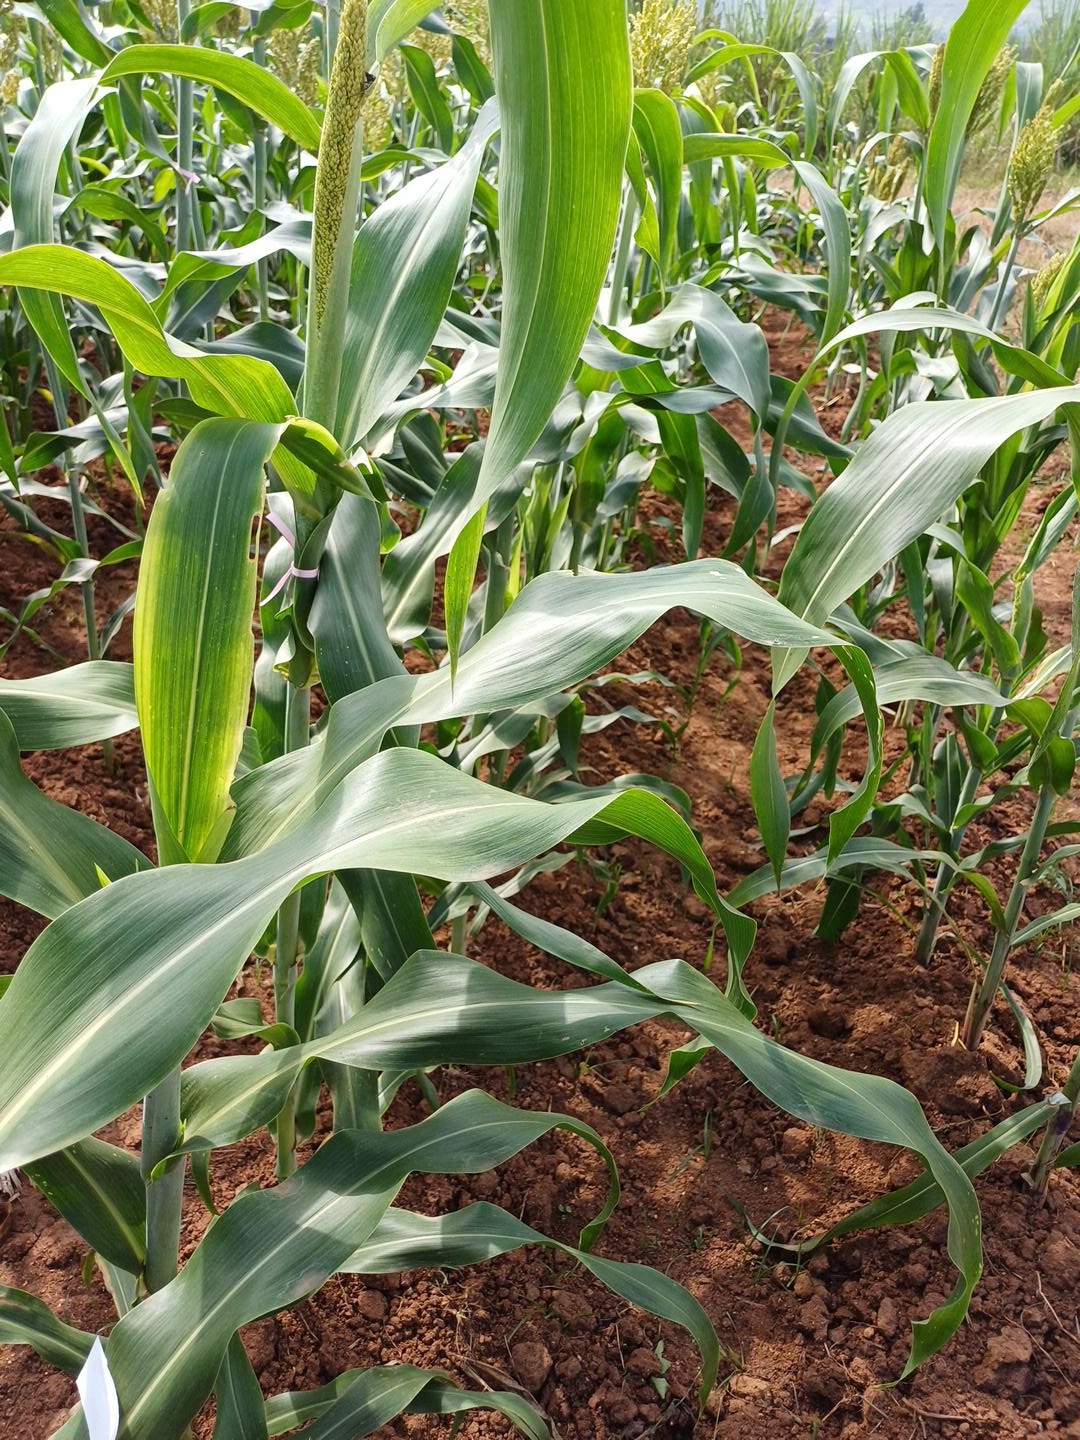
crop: sorghum
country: Kenya
